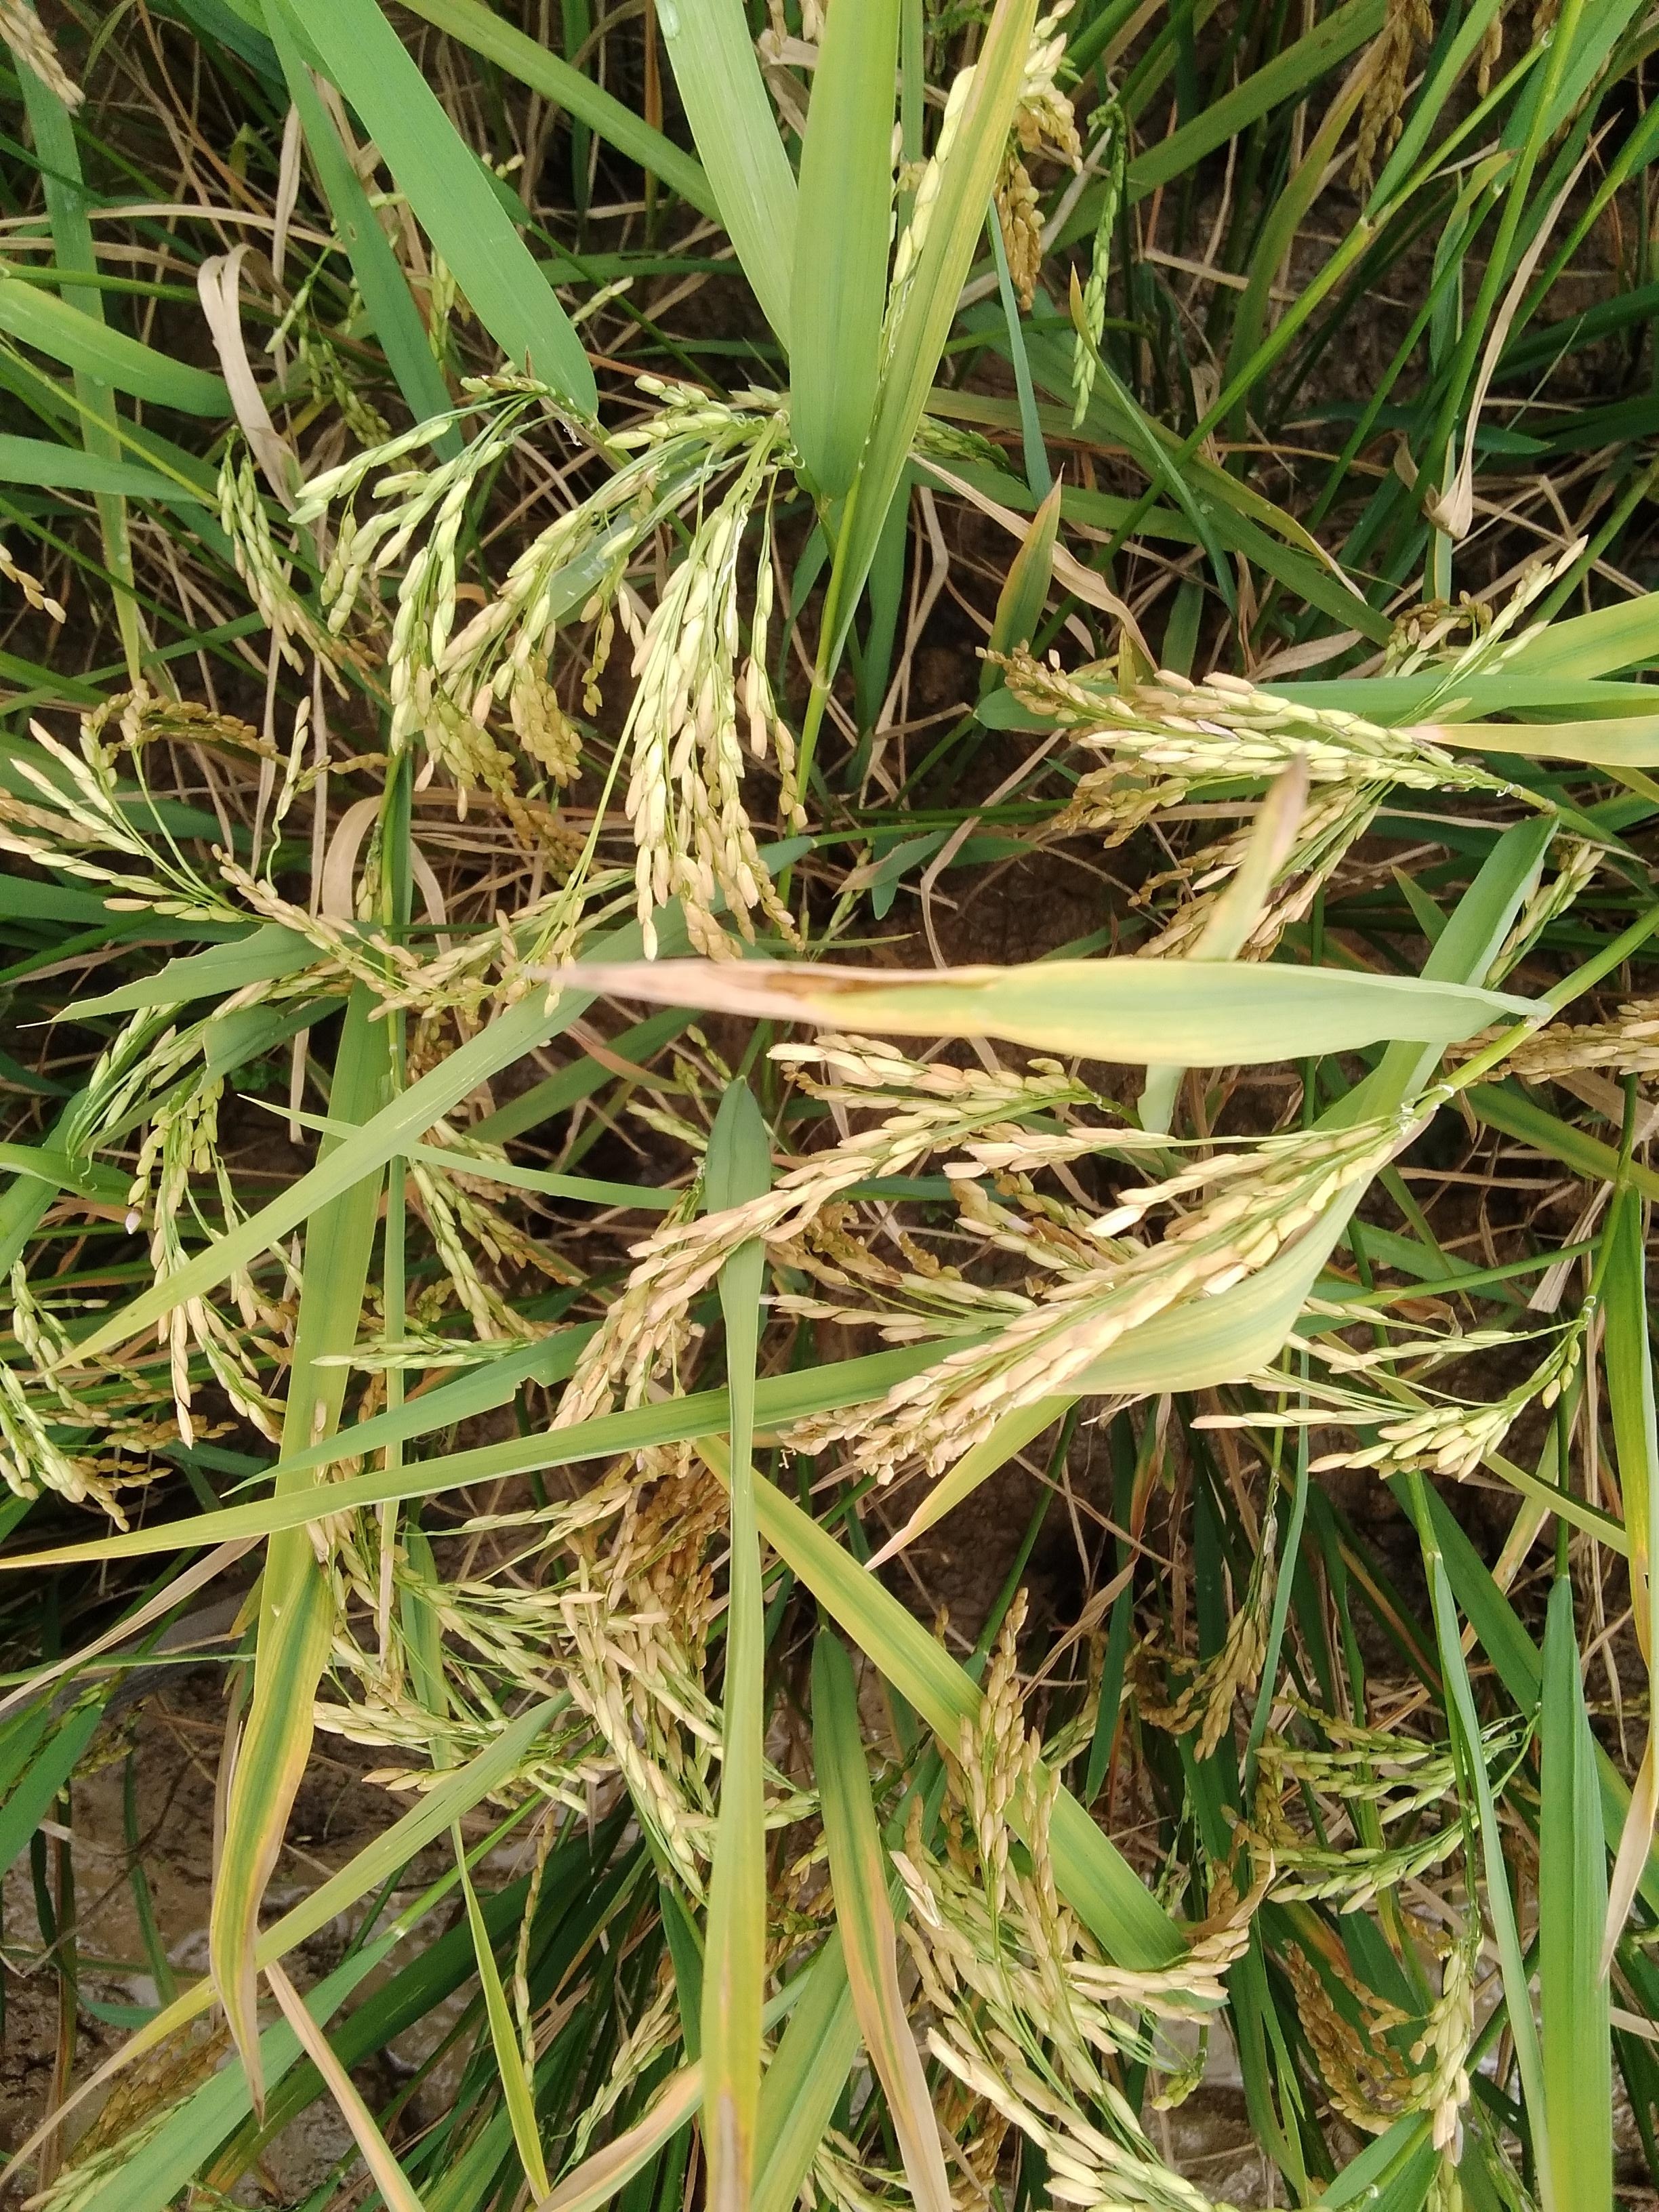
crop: rice
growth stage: ripening
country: Nigeria
